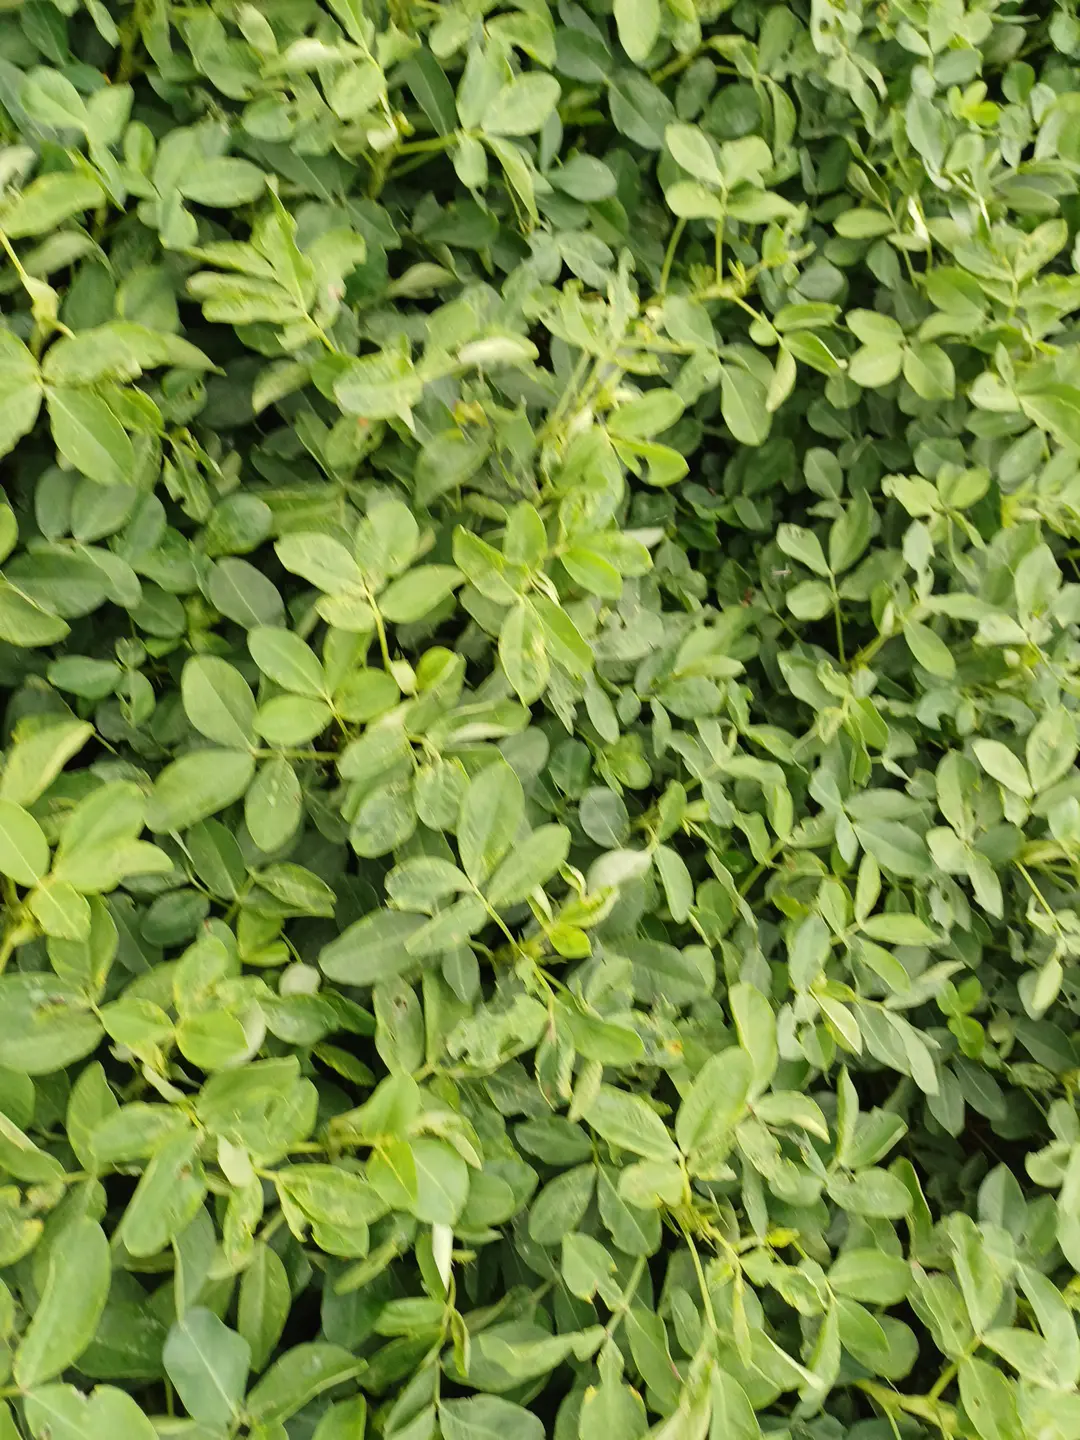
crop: groundnut
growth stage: pegging
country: Kenya
